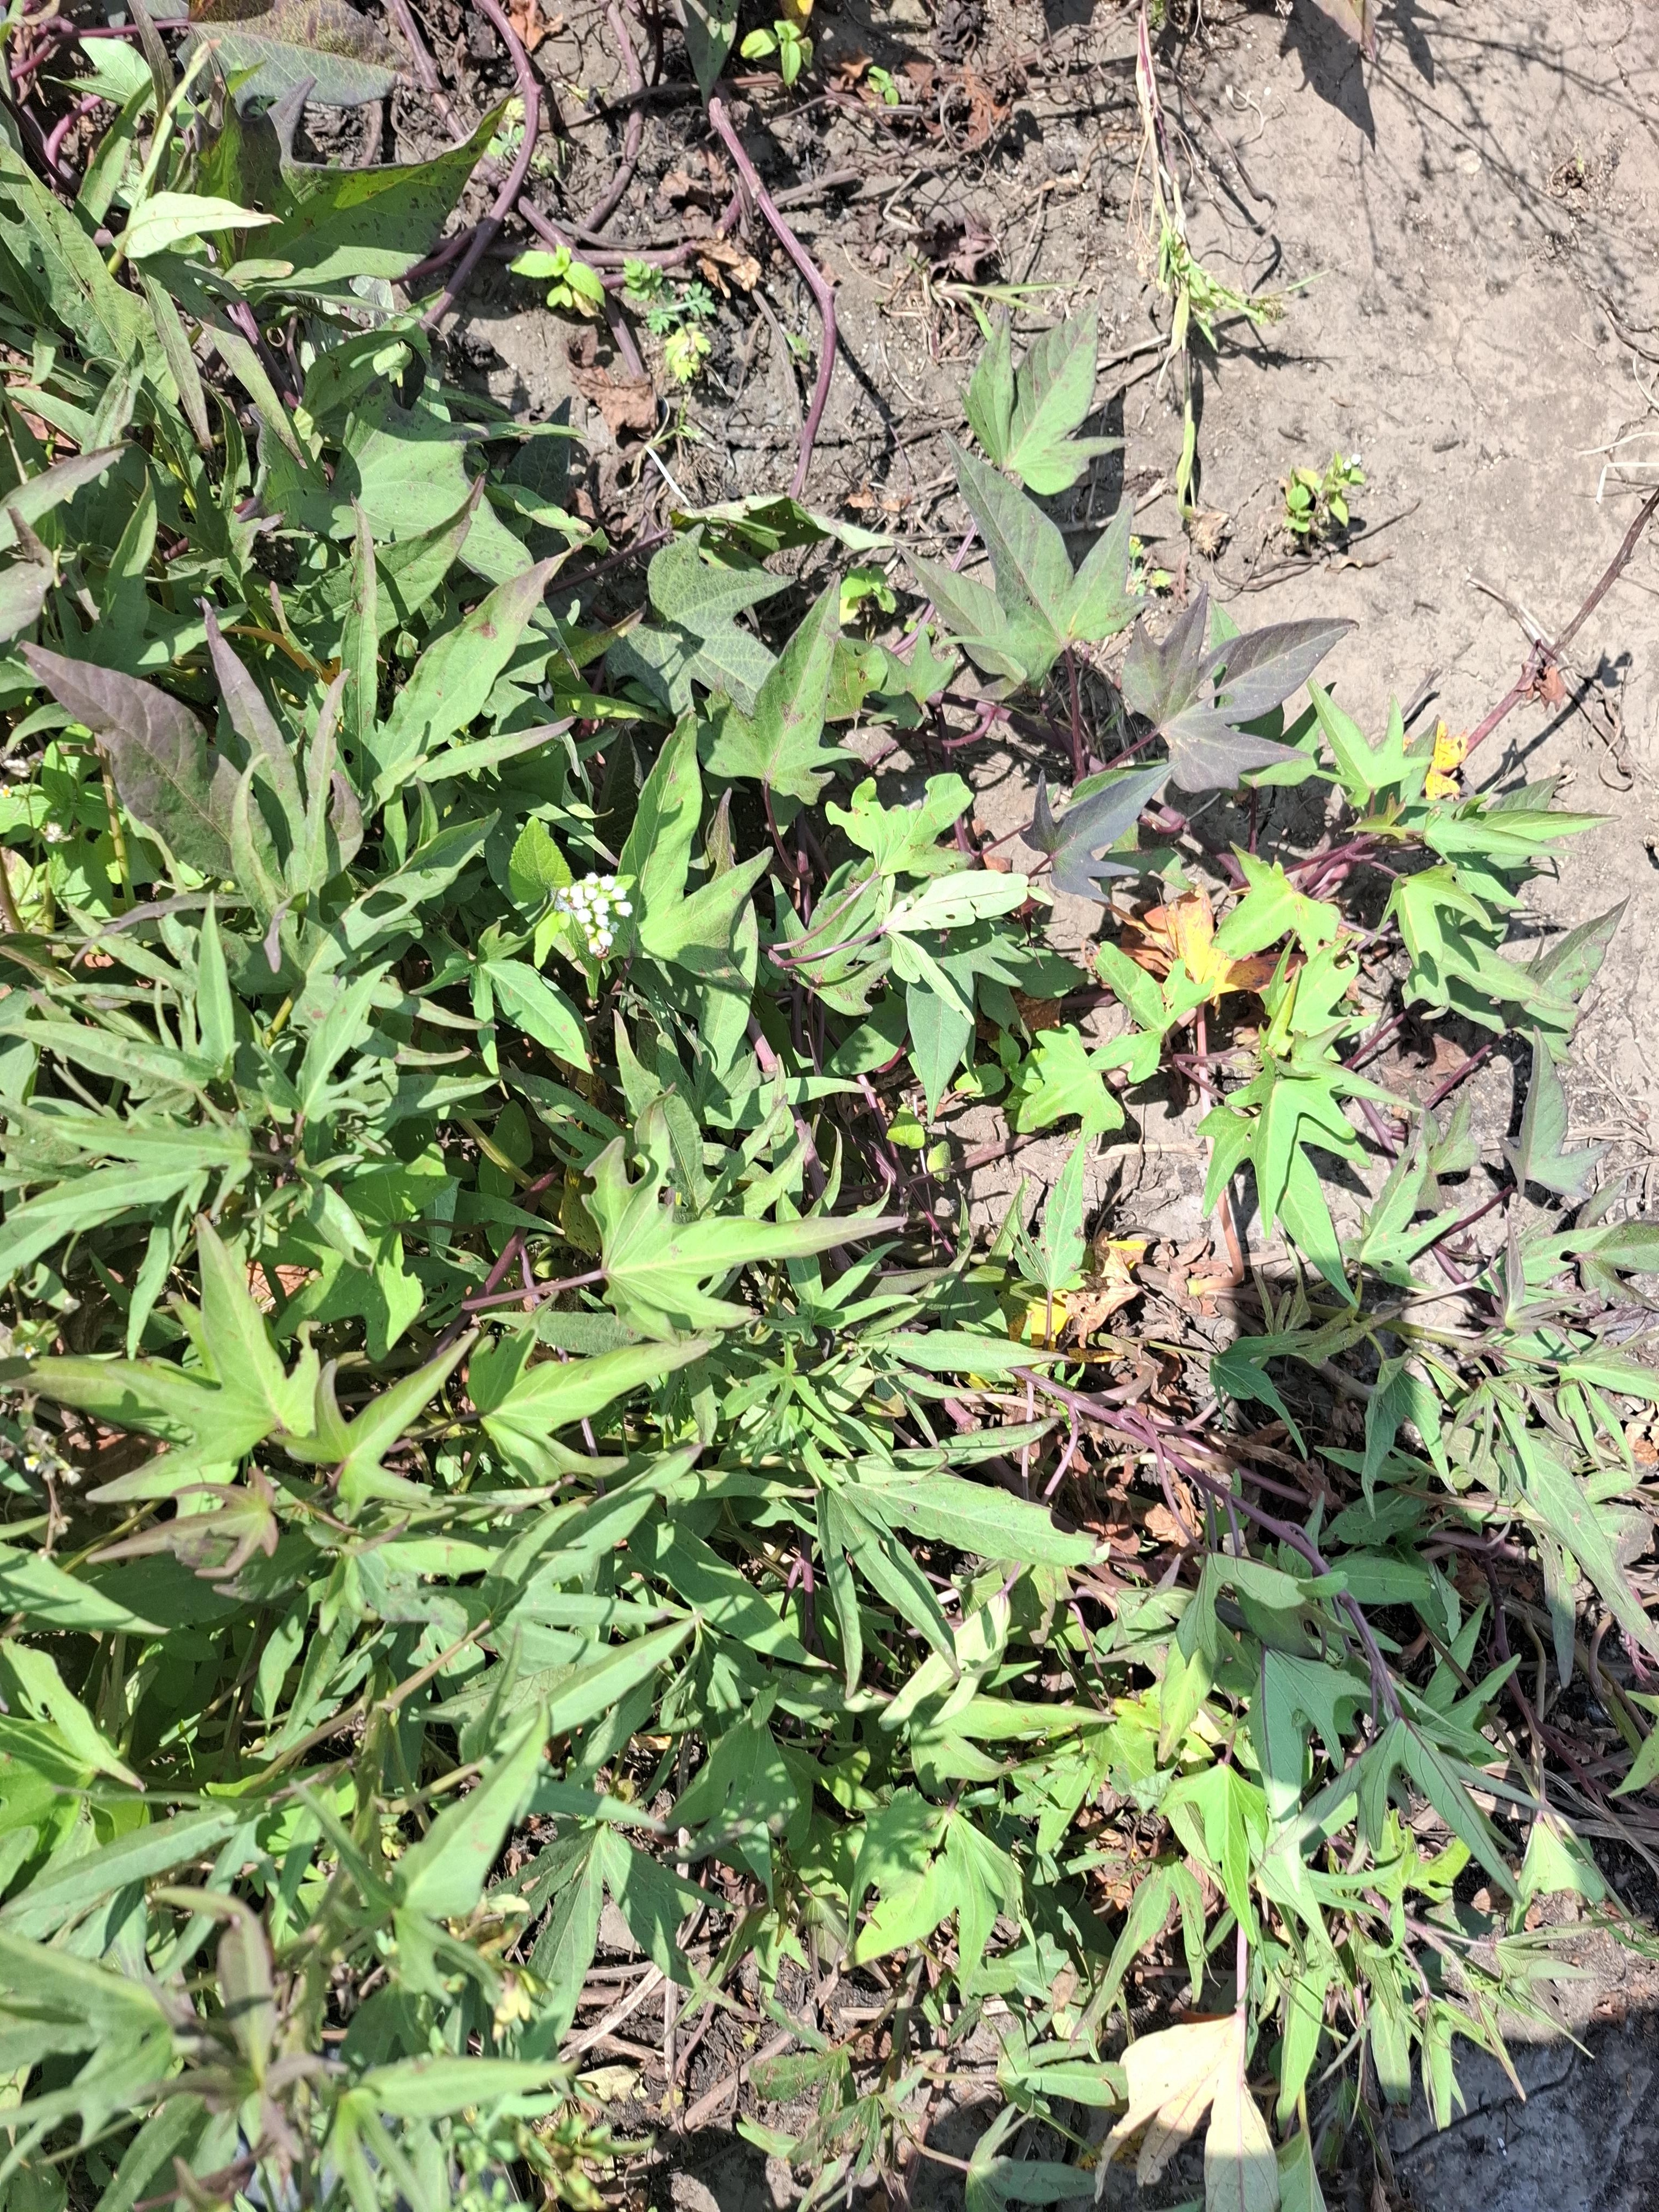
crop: sweet potato
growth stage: flowering
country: Tanzania
